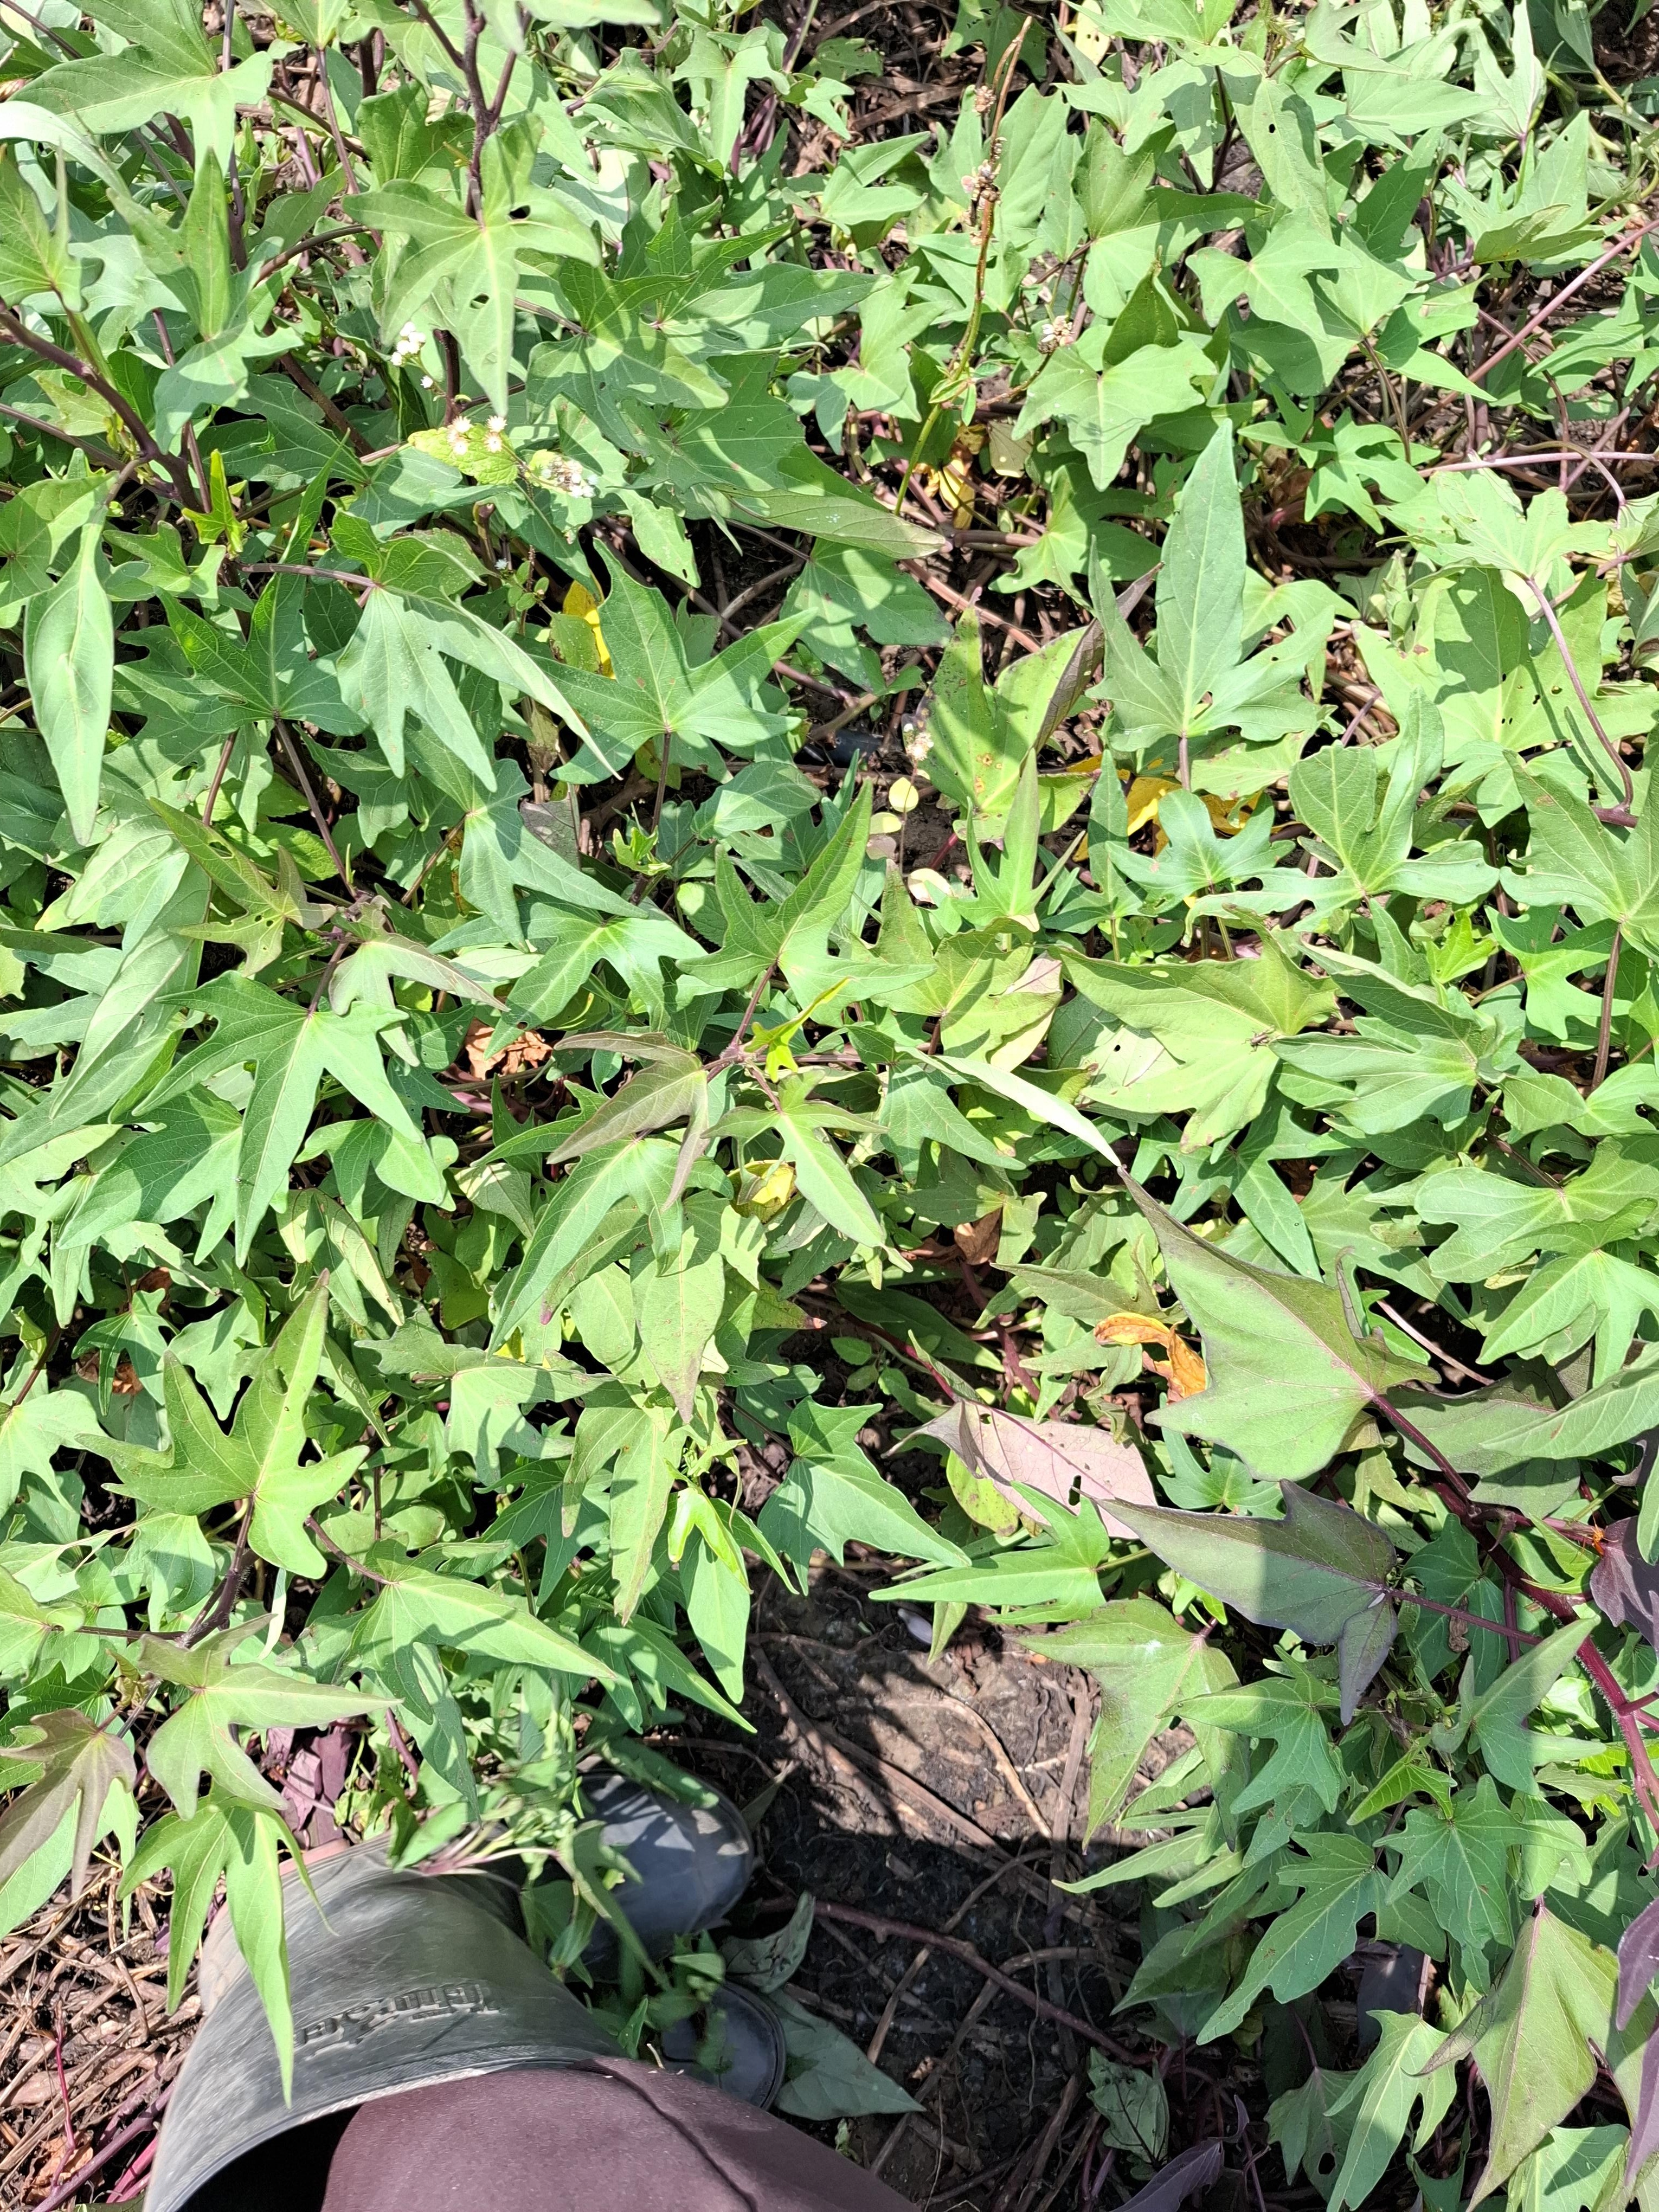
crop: sweet potato
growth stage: flowering
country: Tanzania
